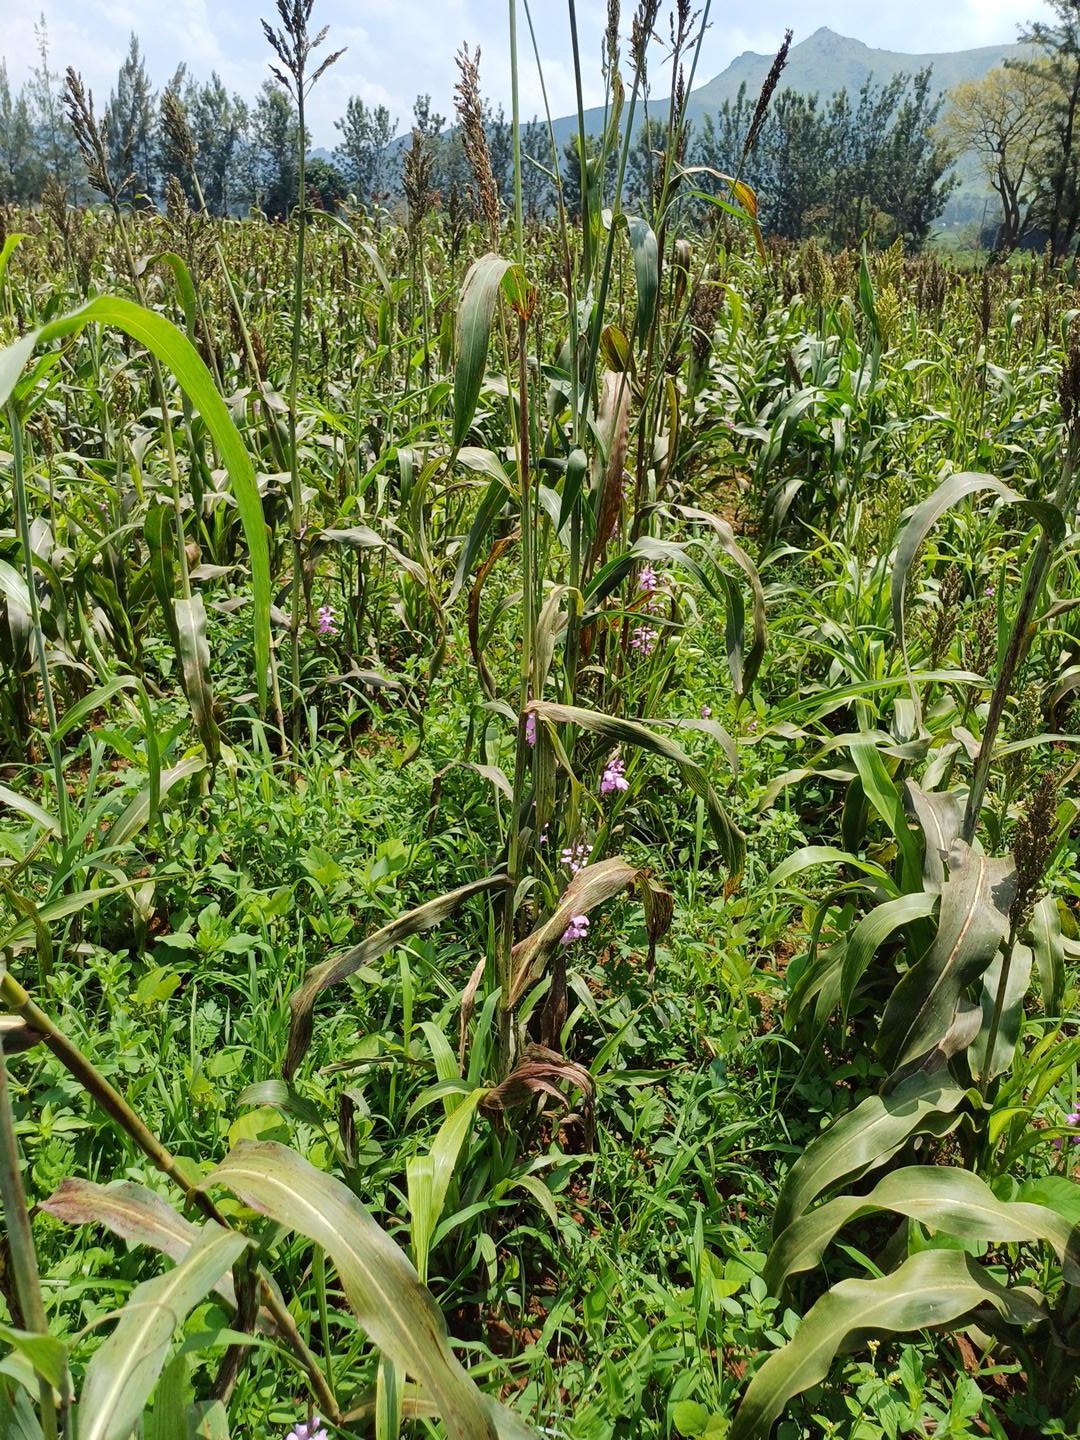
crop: sorghum
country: Kenya
